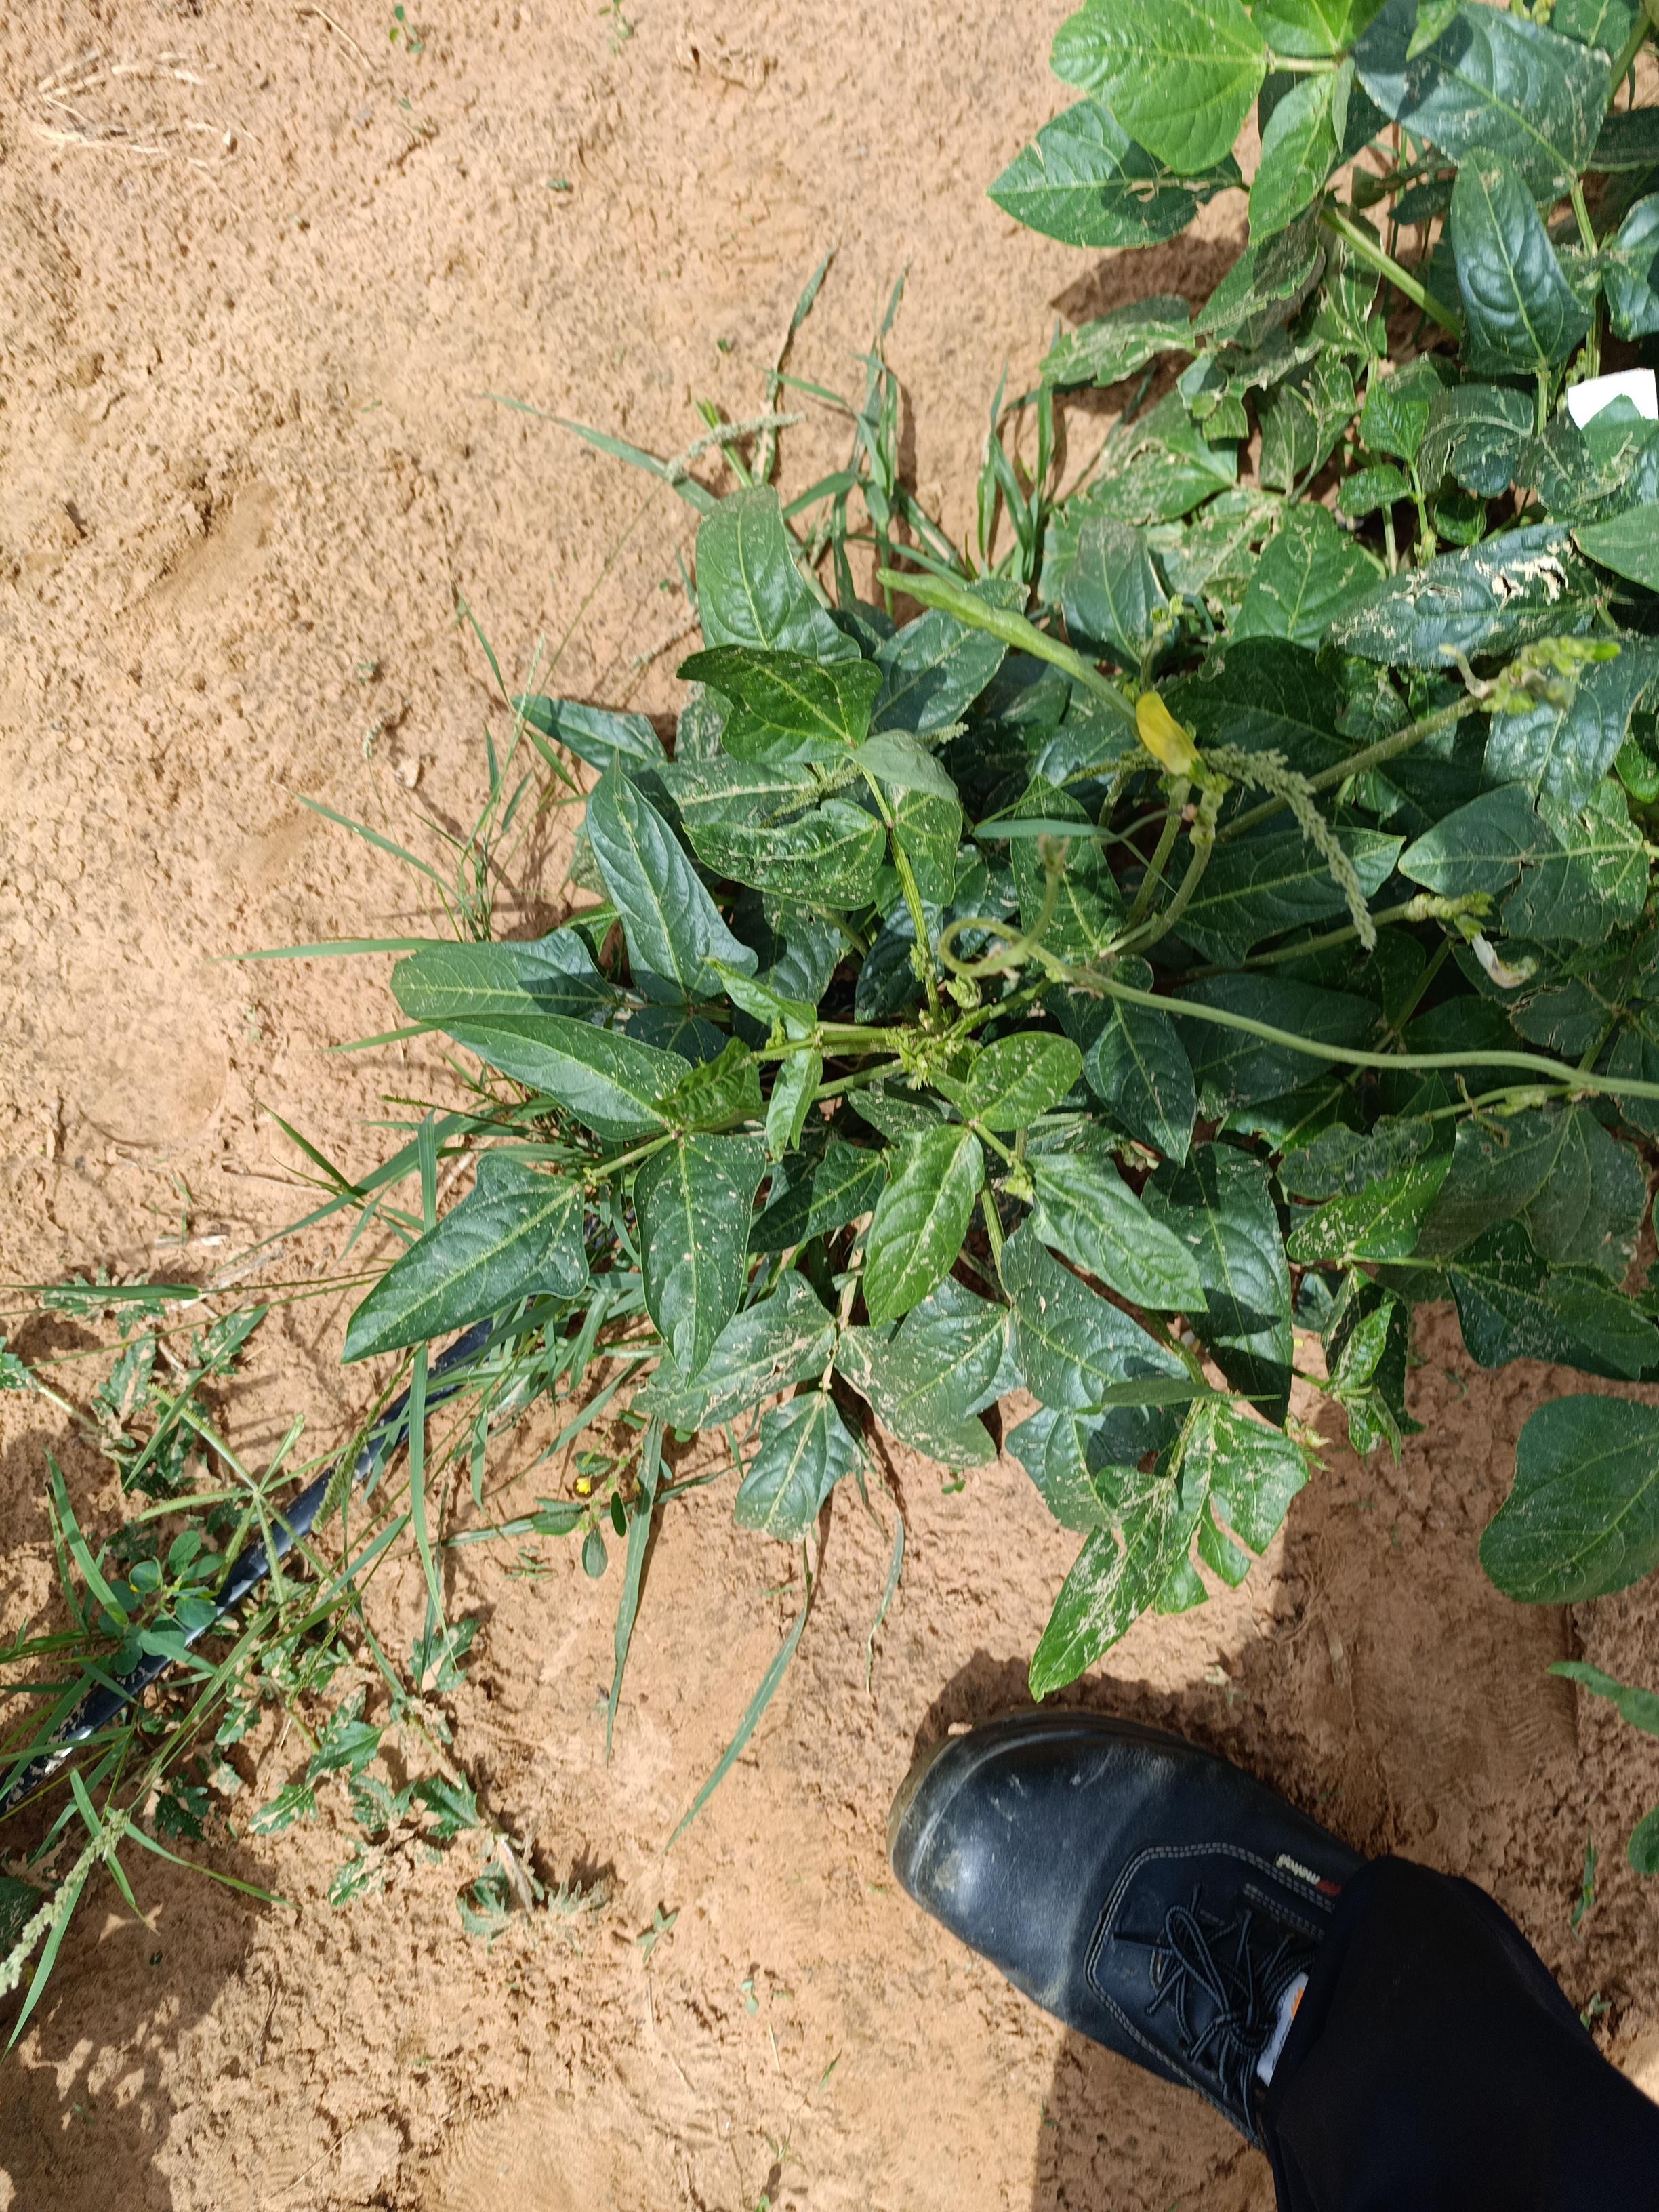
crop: cowpea
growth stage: development pod
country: Nigeria
